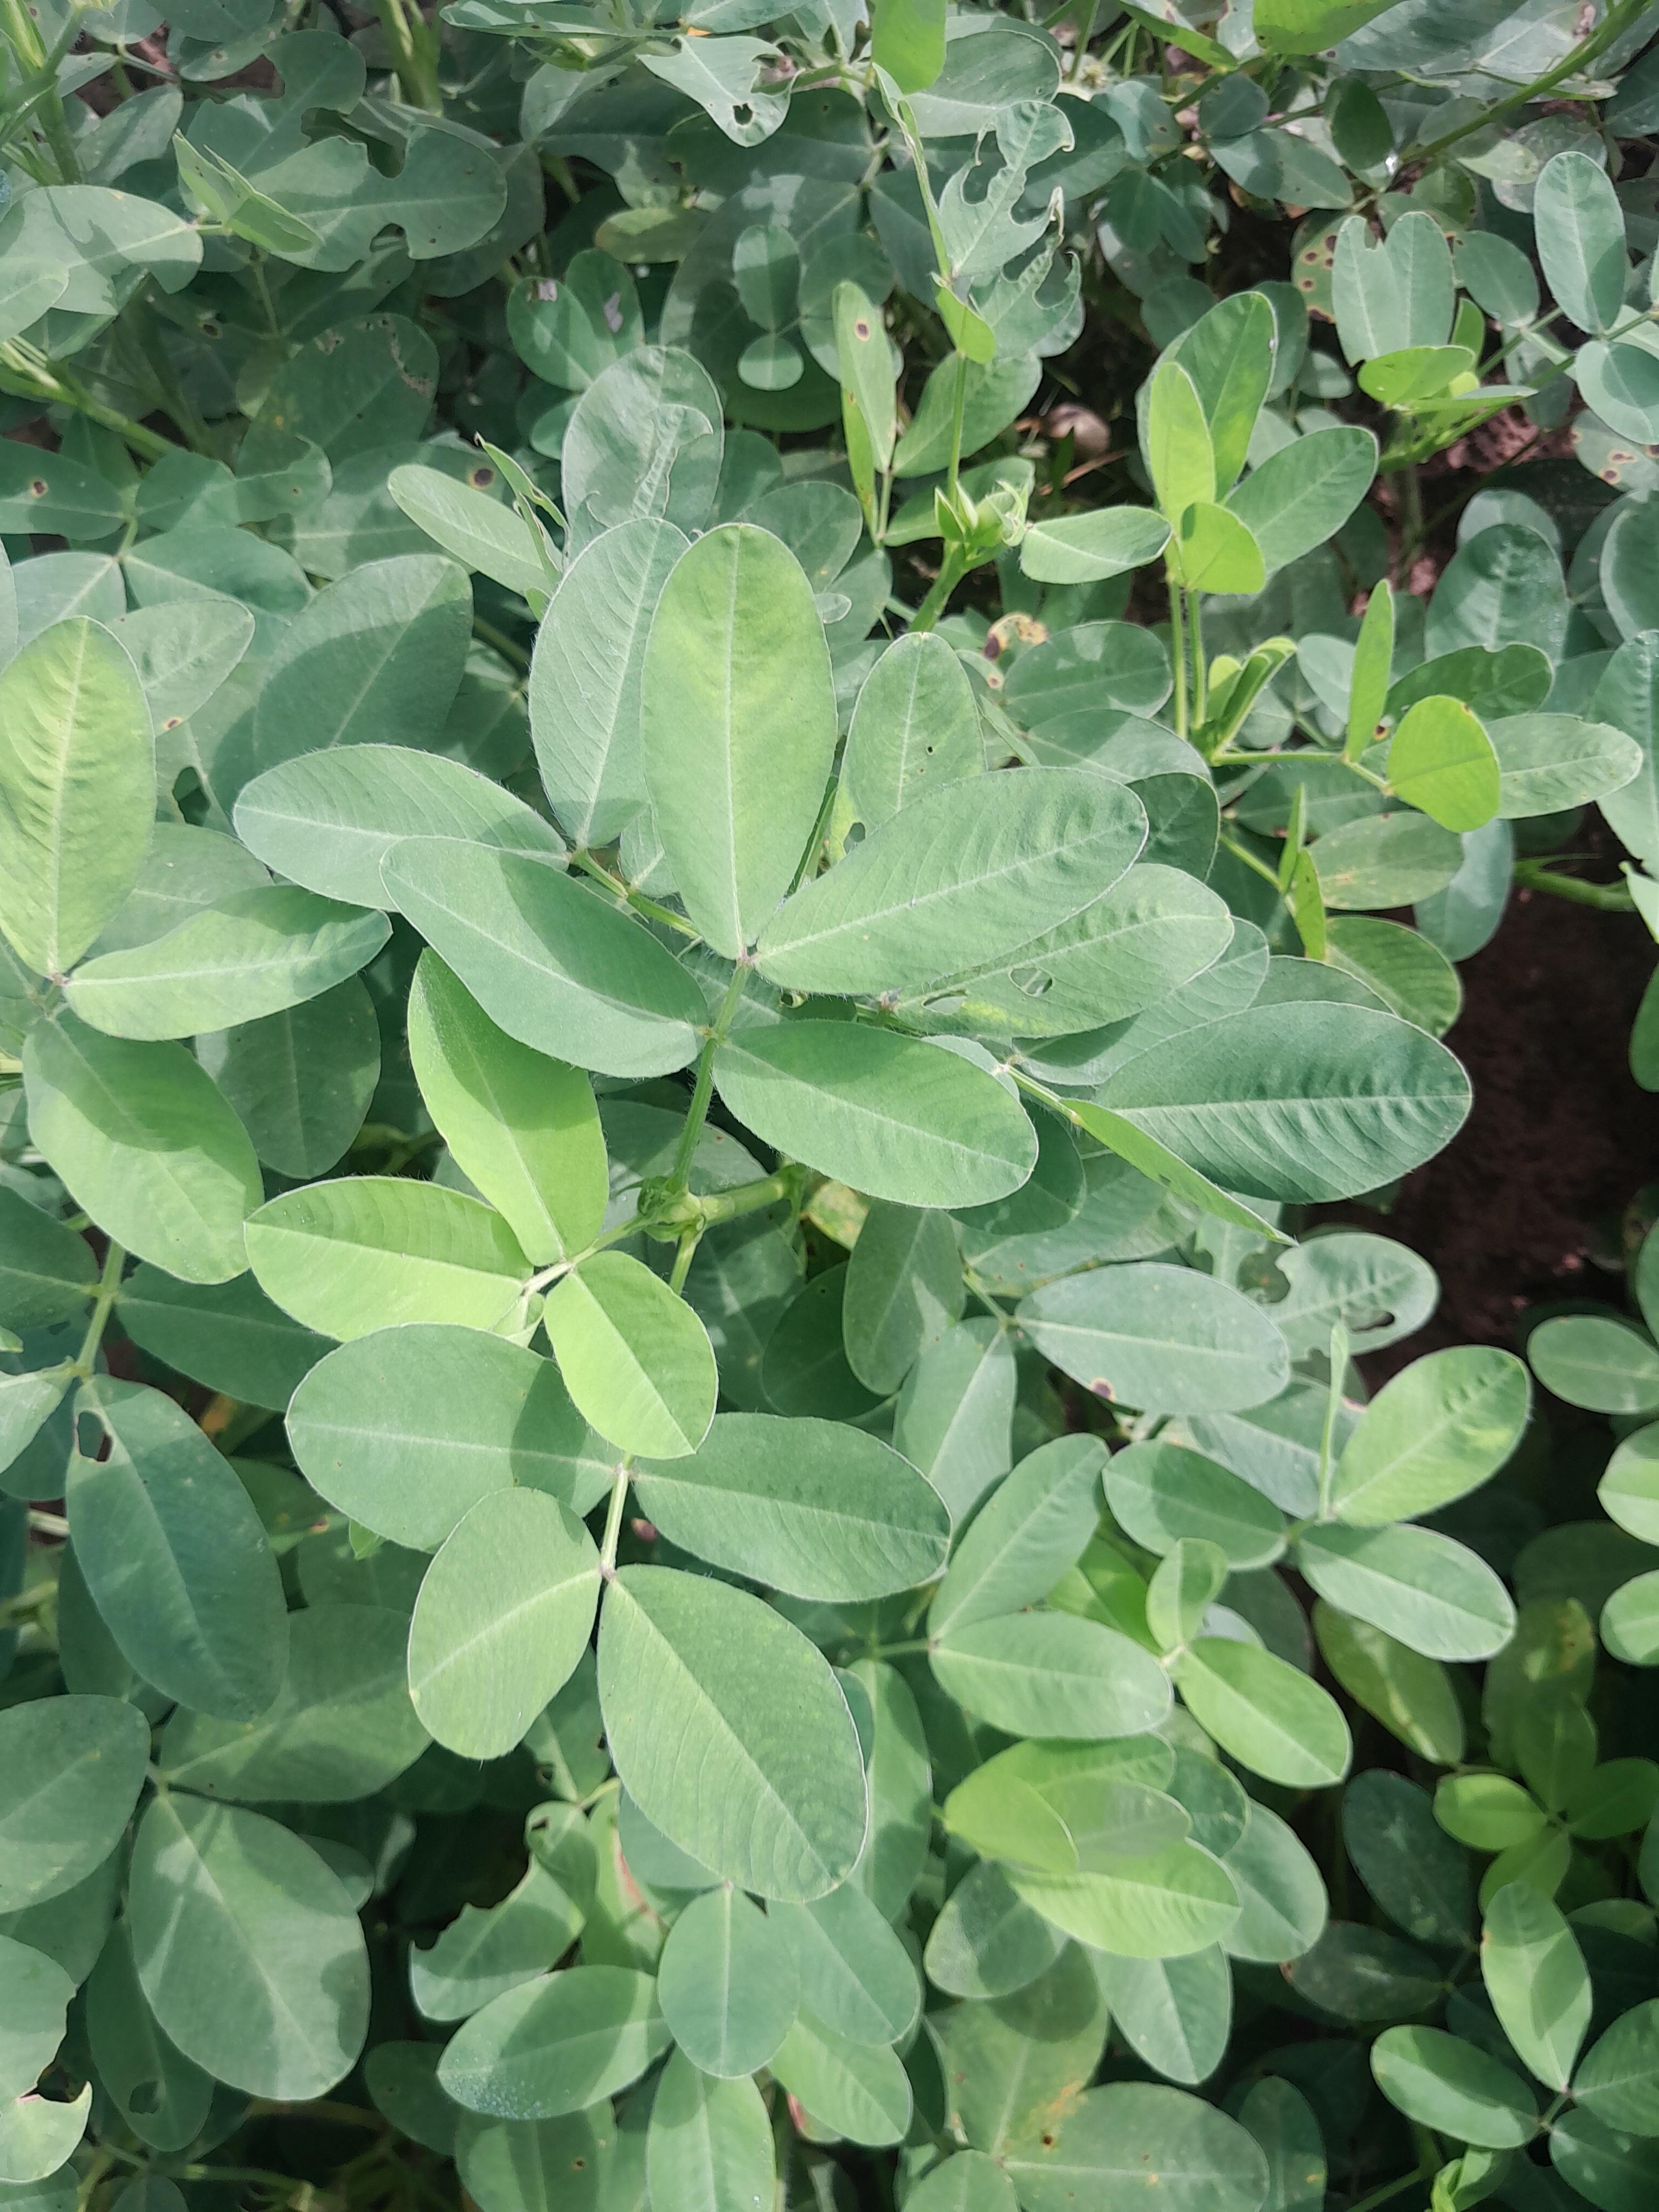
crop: groundnut
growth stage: flowering
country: Senegal
